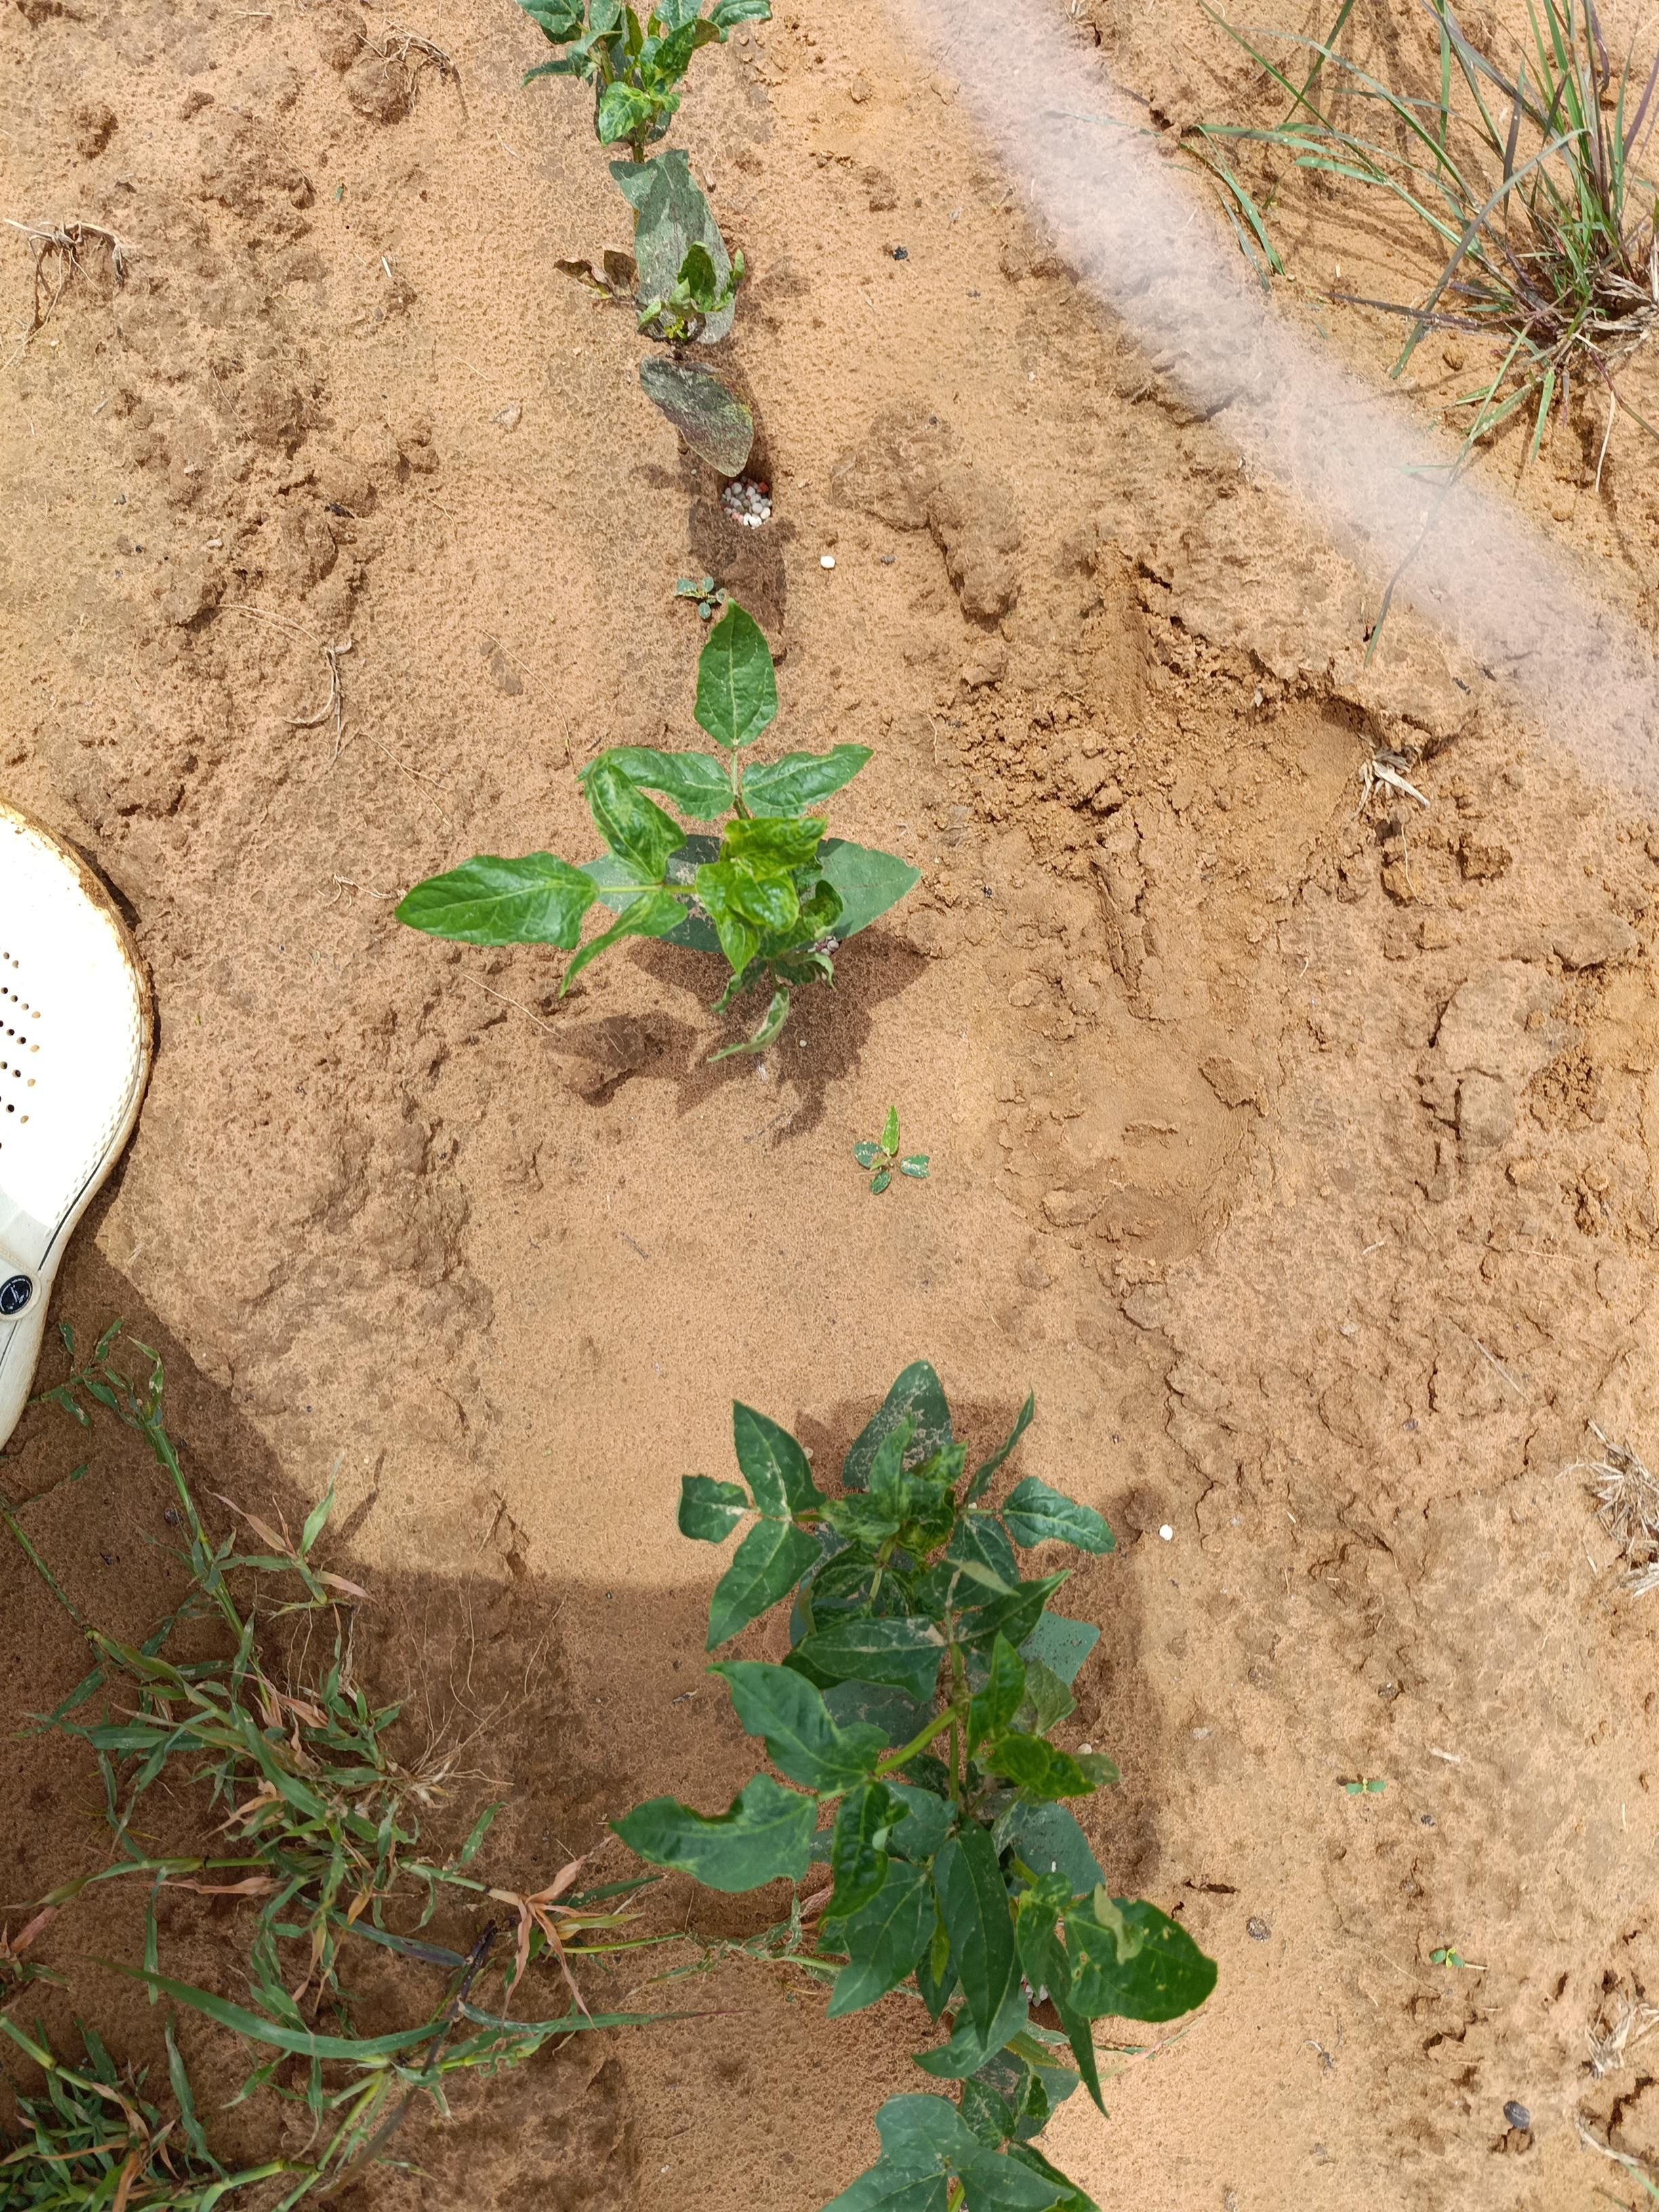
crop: cowpea
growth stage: emergence
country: Nigeria
